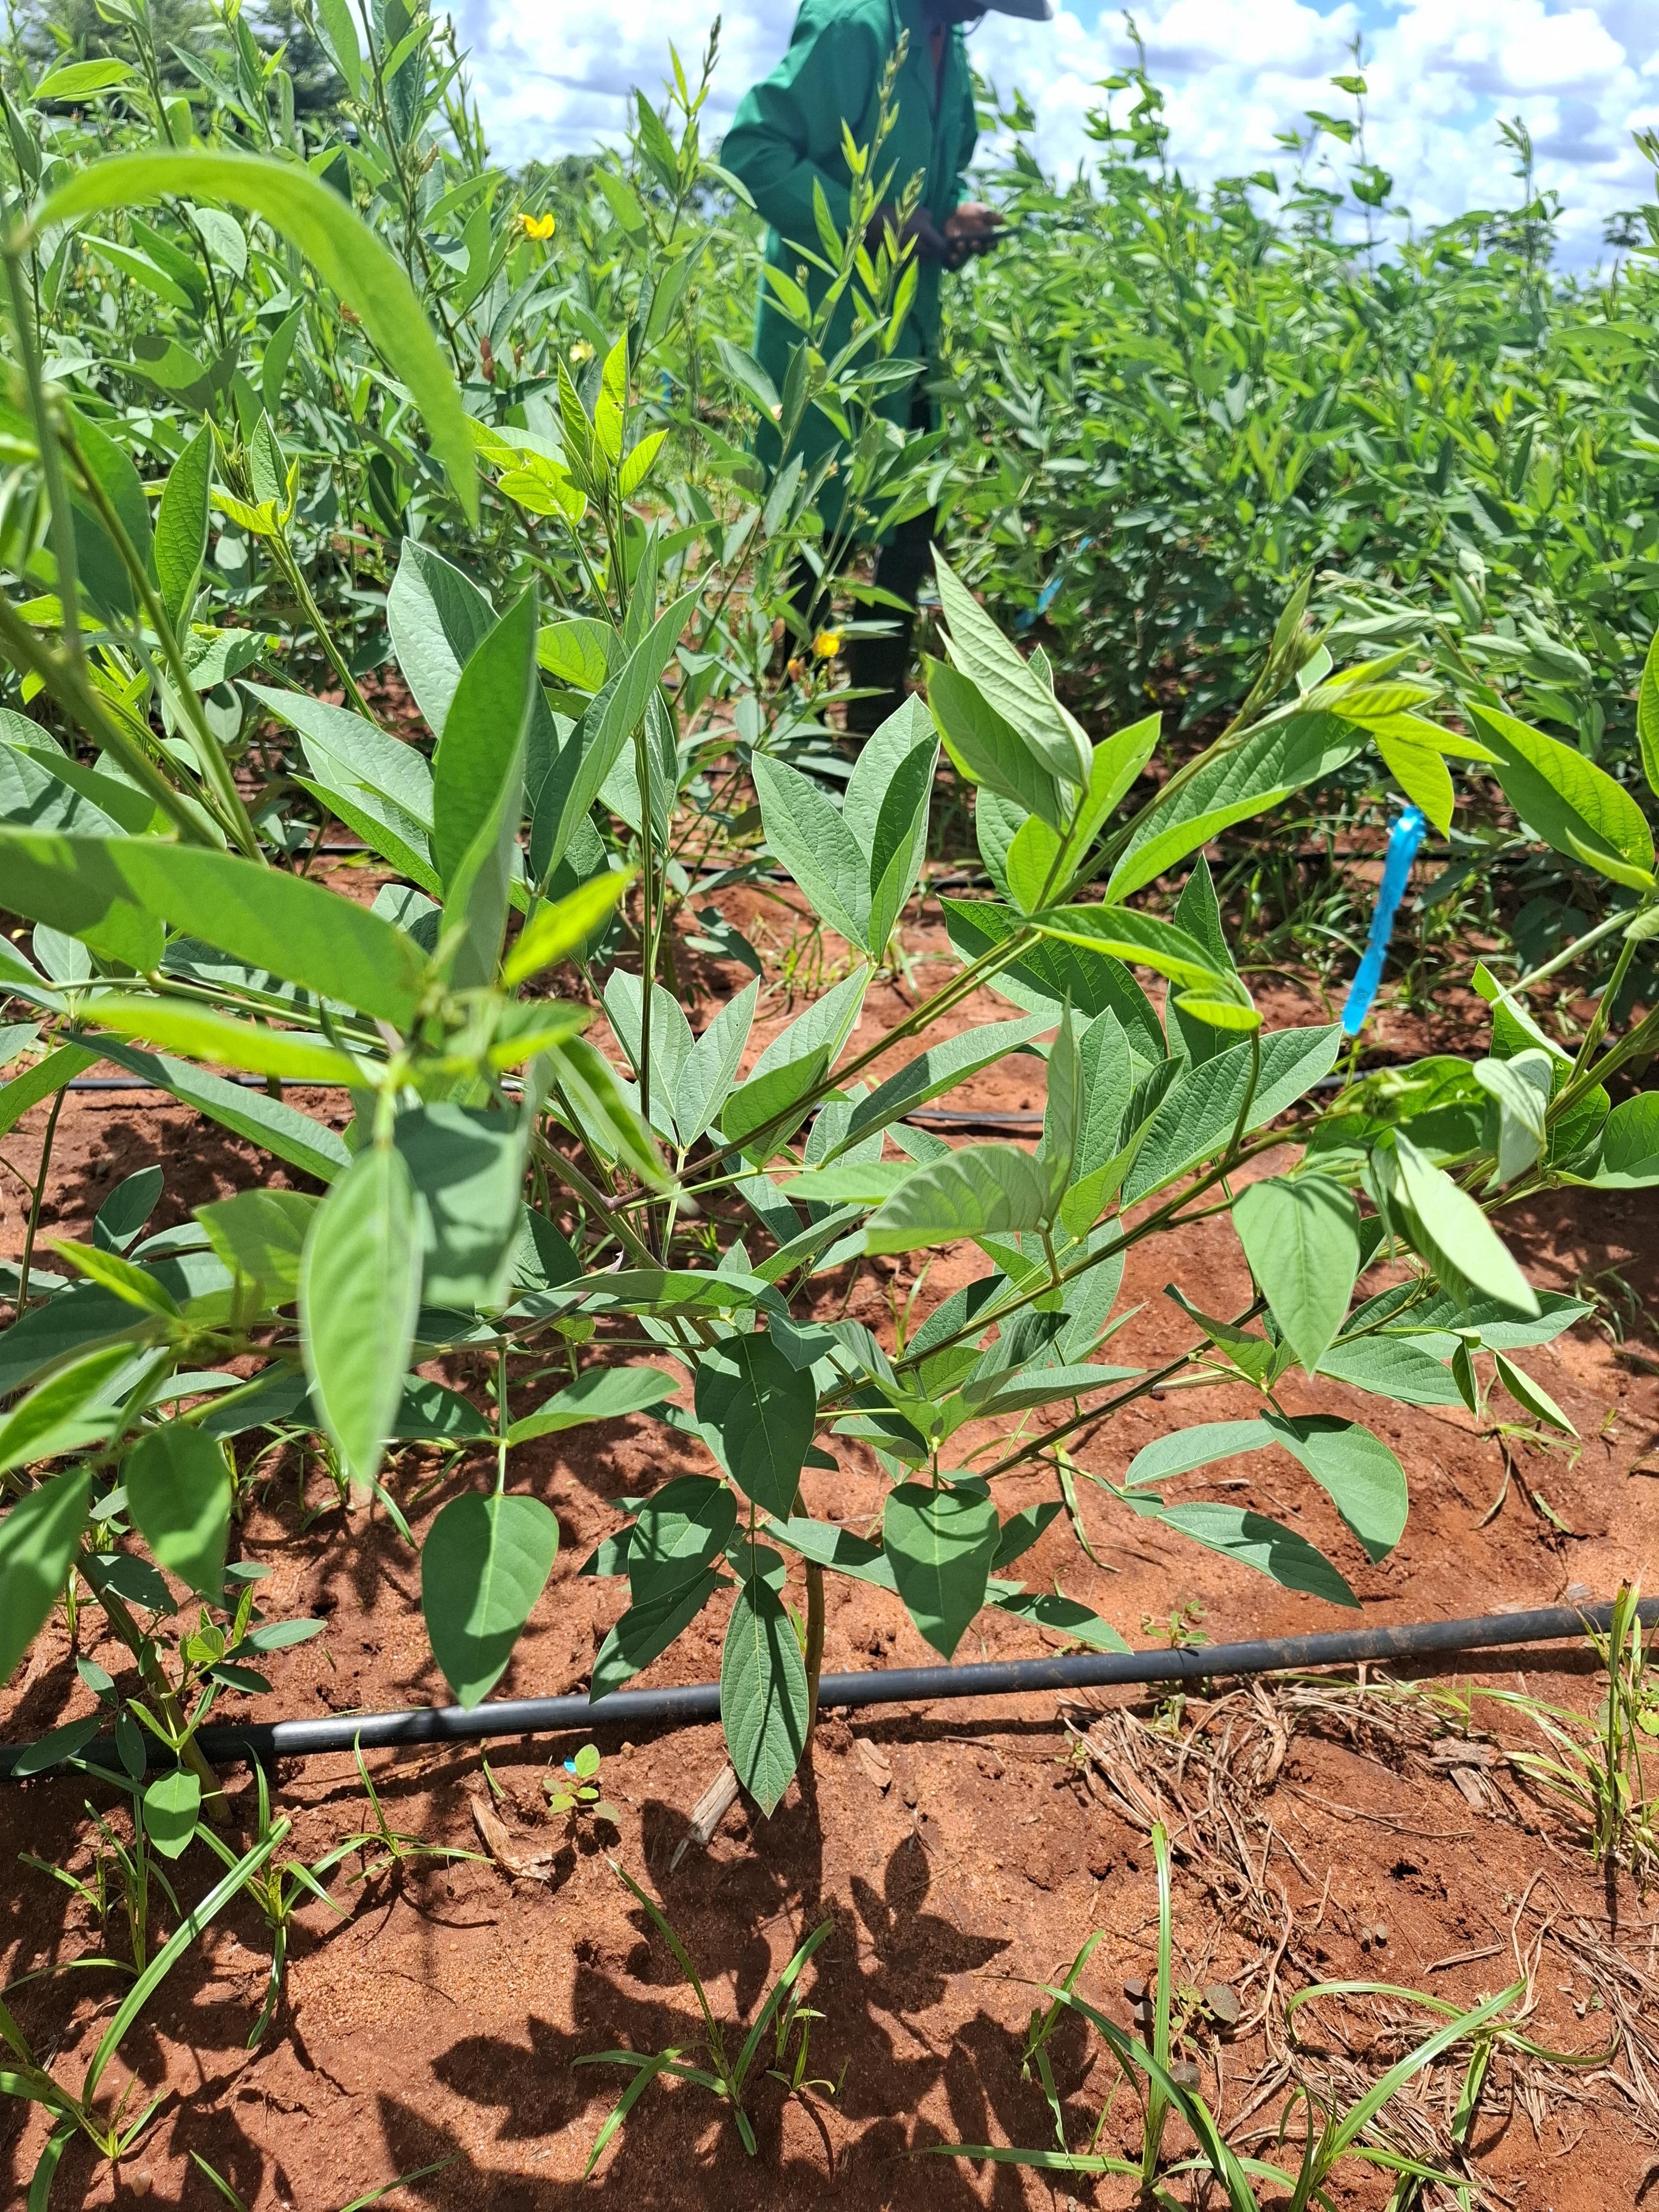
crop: pigeonpea
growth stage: flowering
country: Kenya
